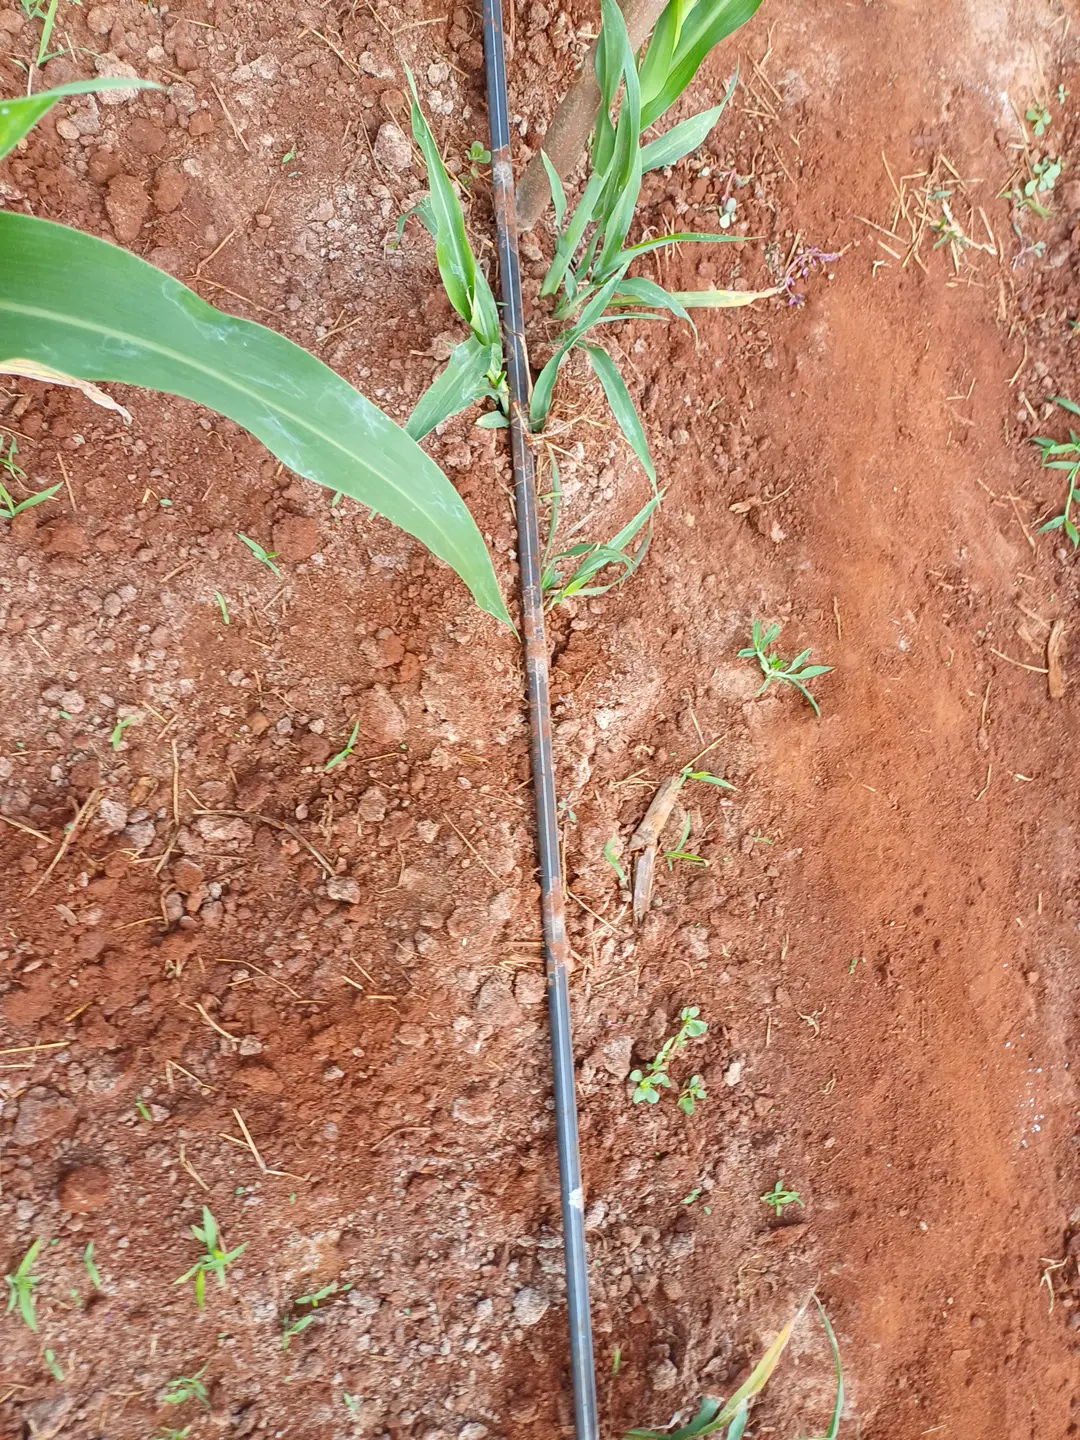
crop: sorghum
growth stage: elongation stem
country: Kenya
